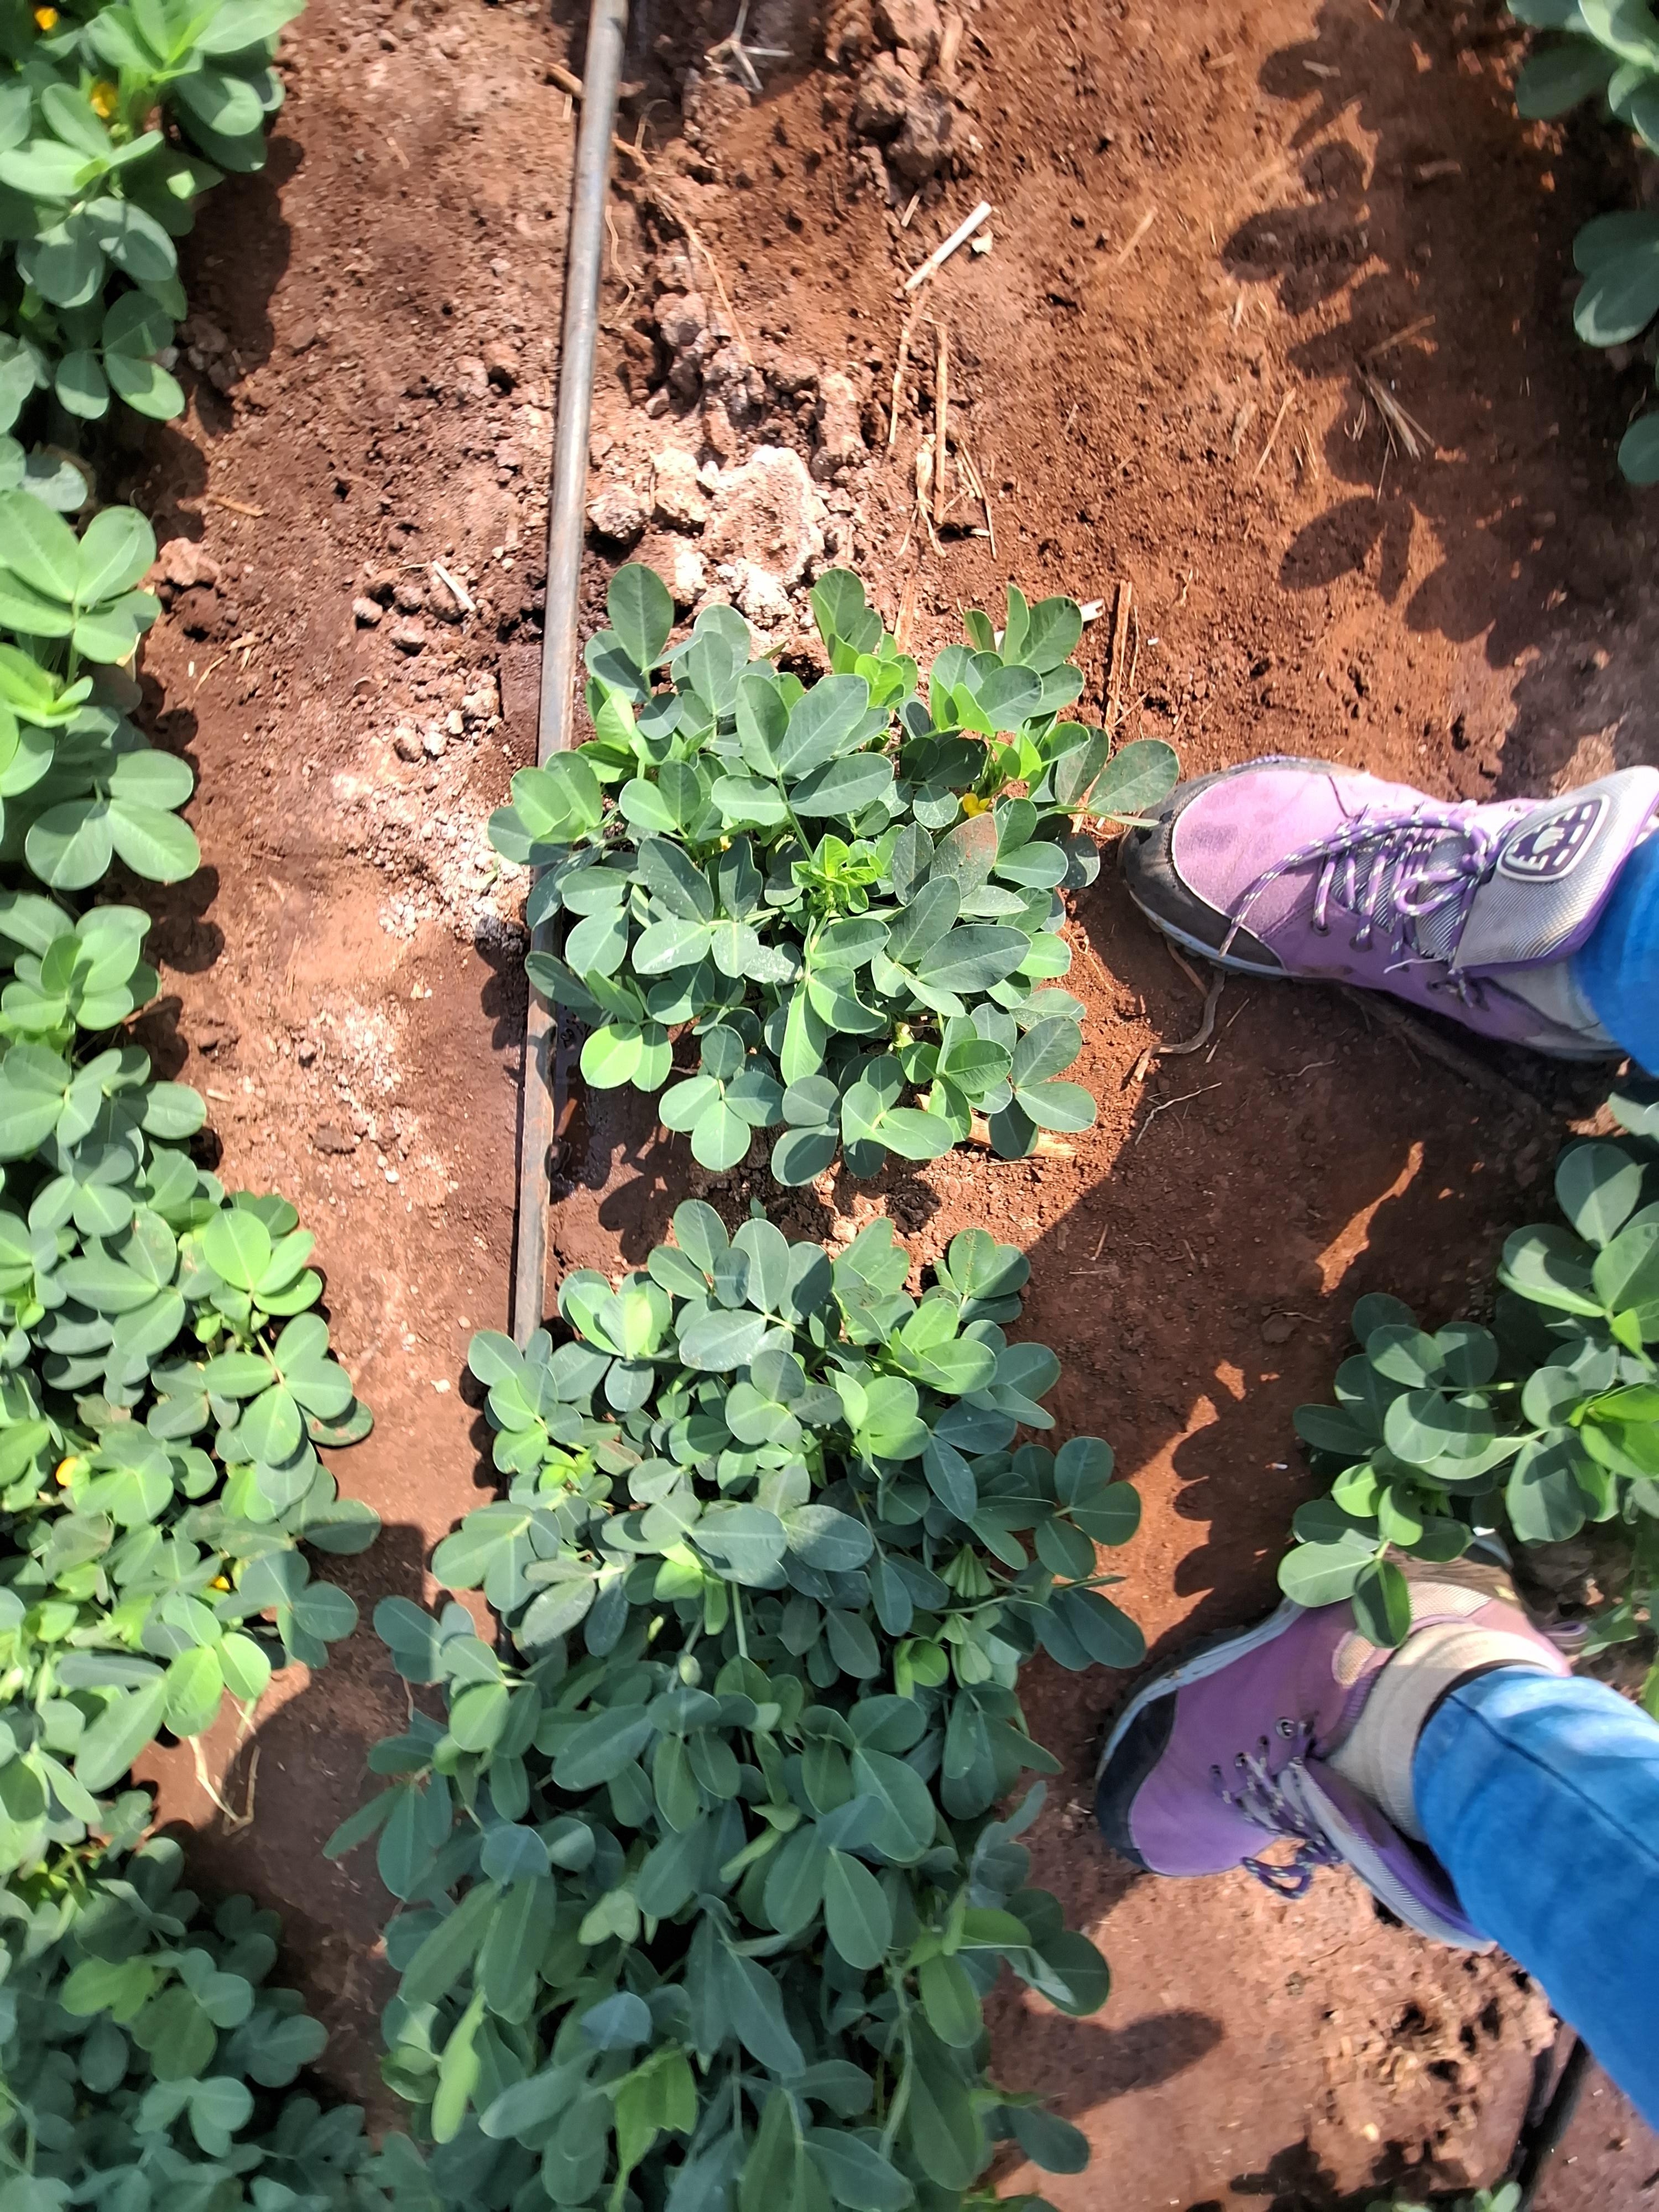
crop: groundnut
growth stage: flowering
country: Kenya
